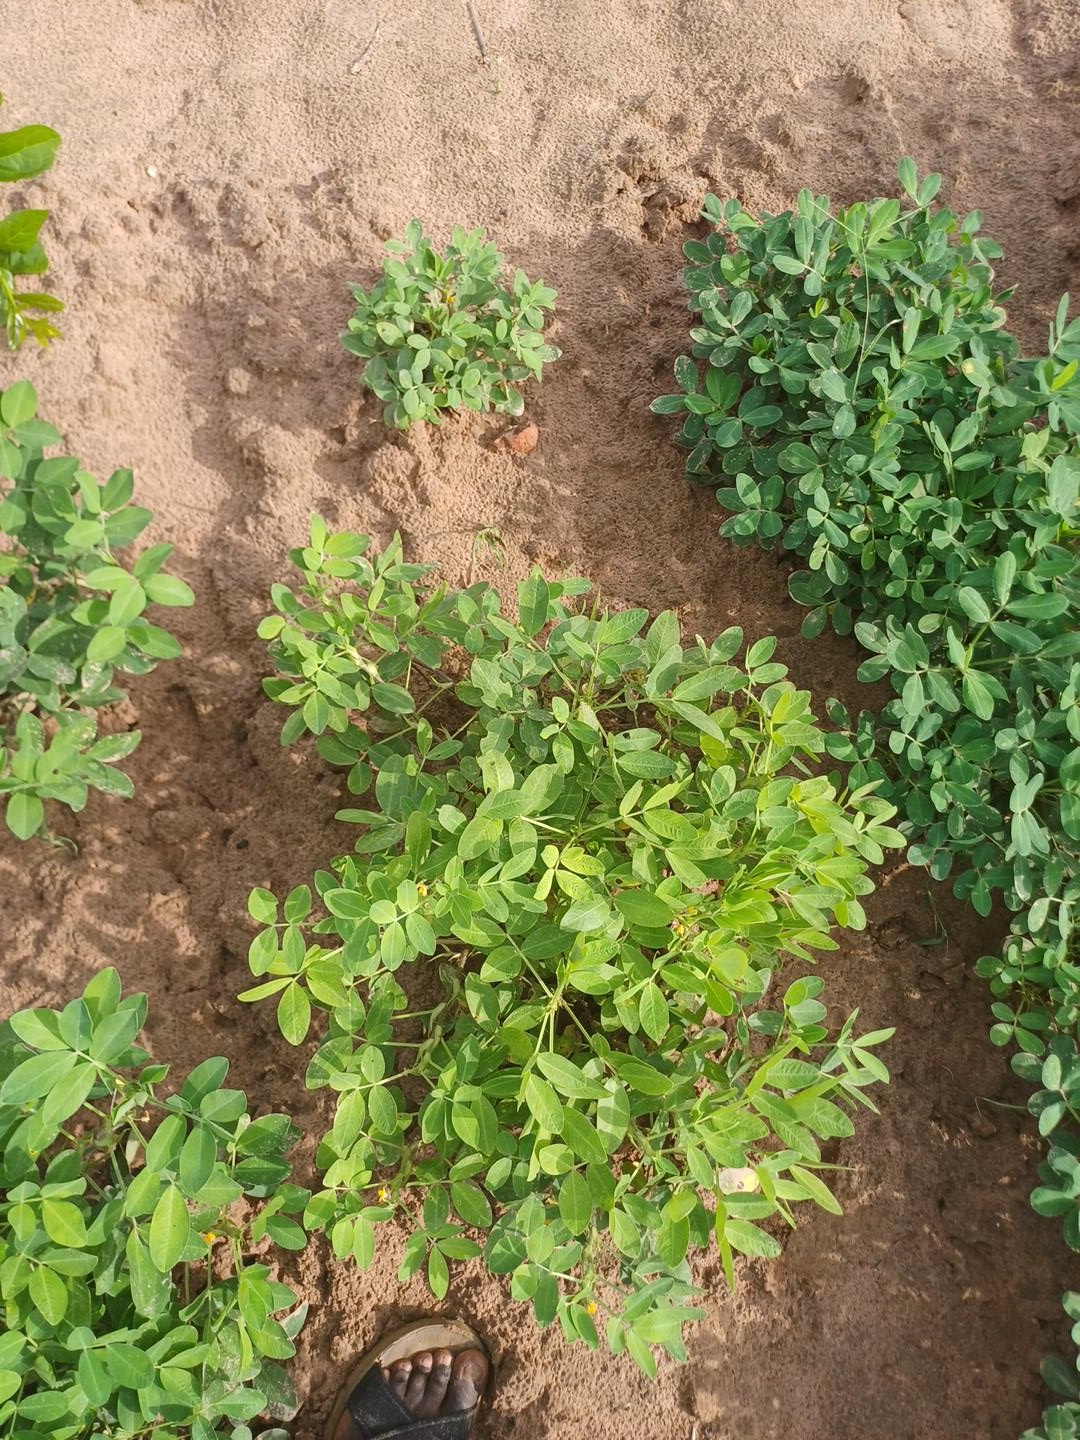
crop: groundnut
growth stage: flowering
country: Senegal
